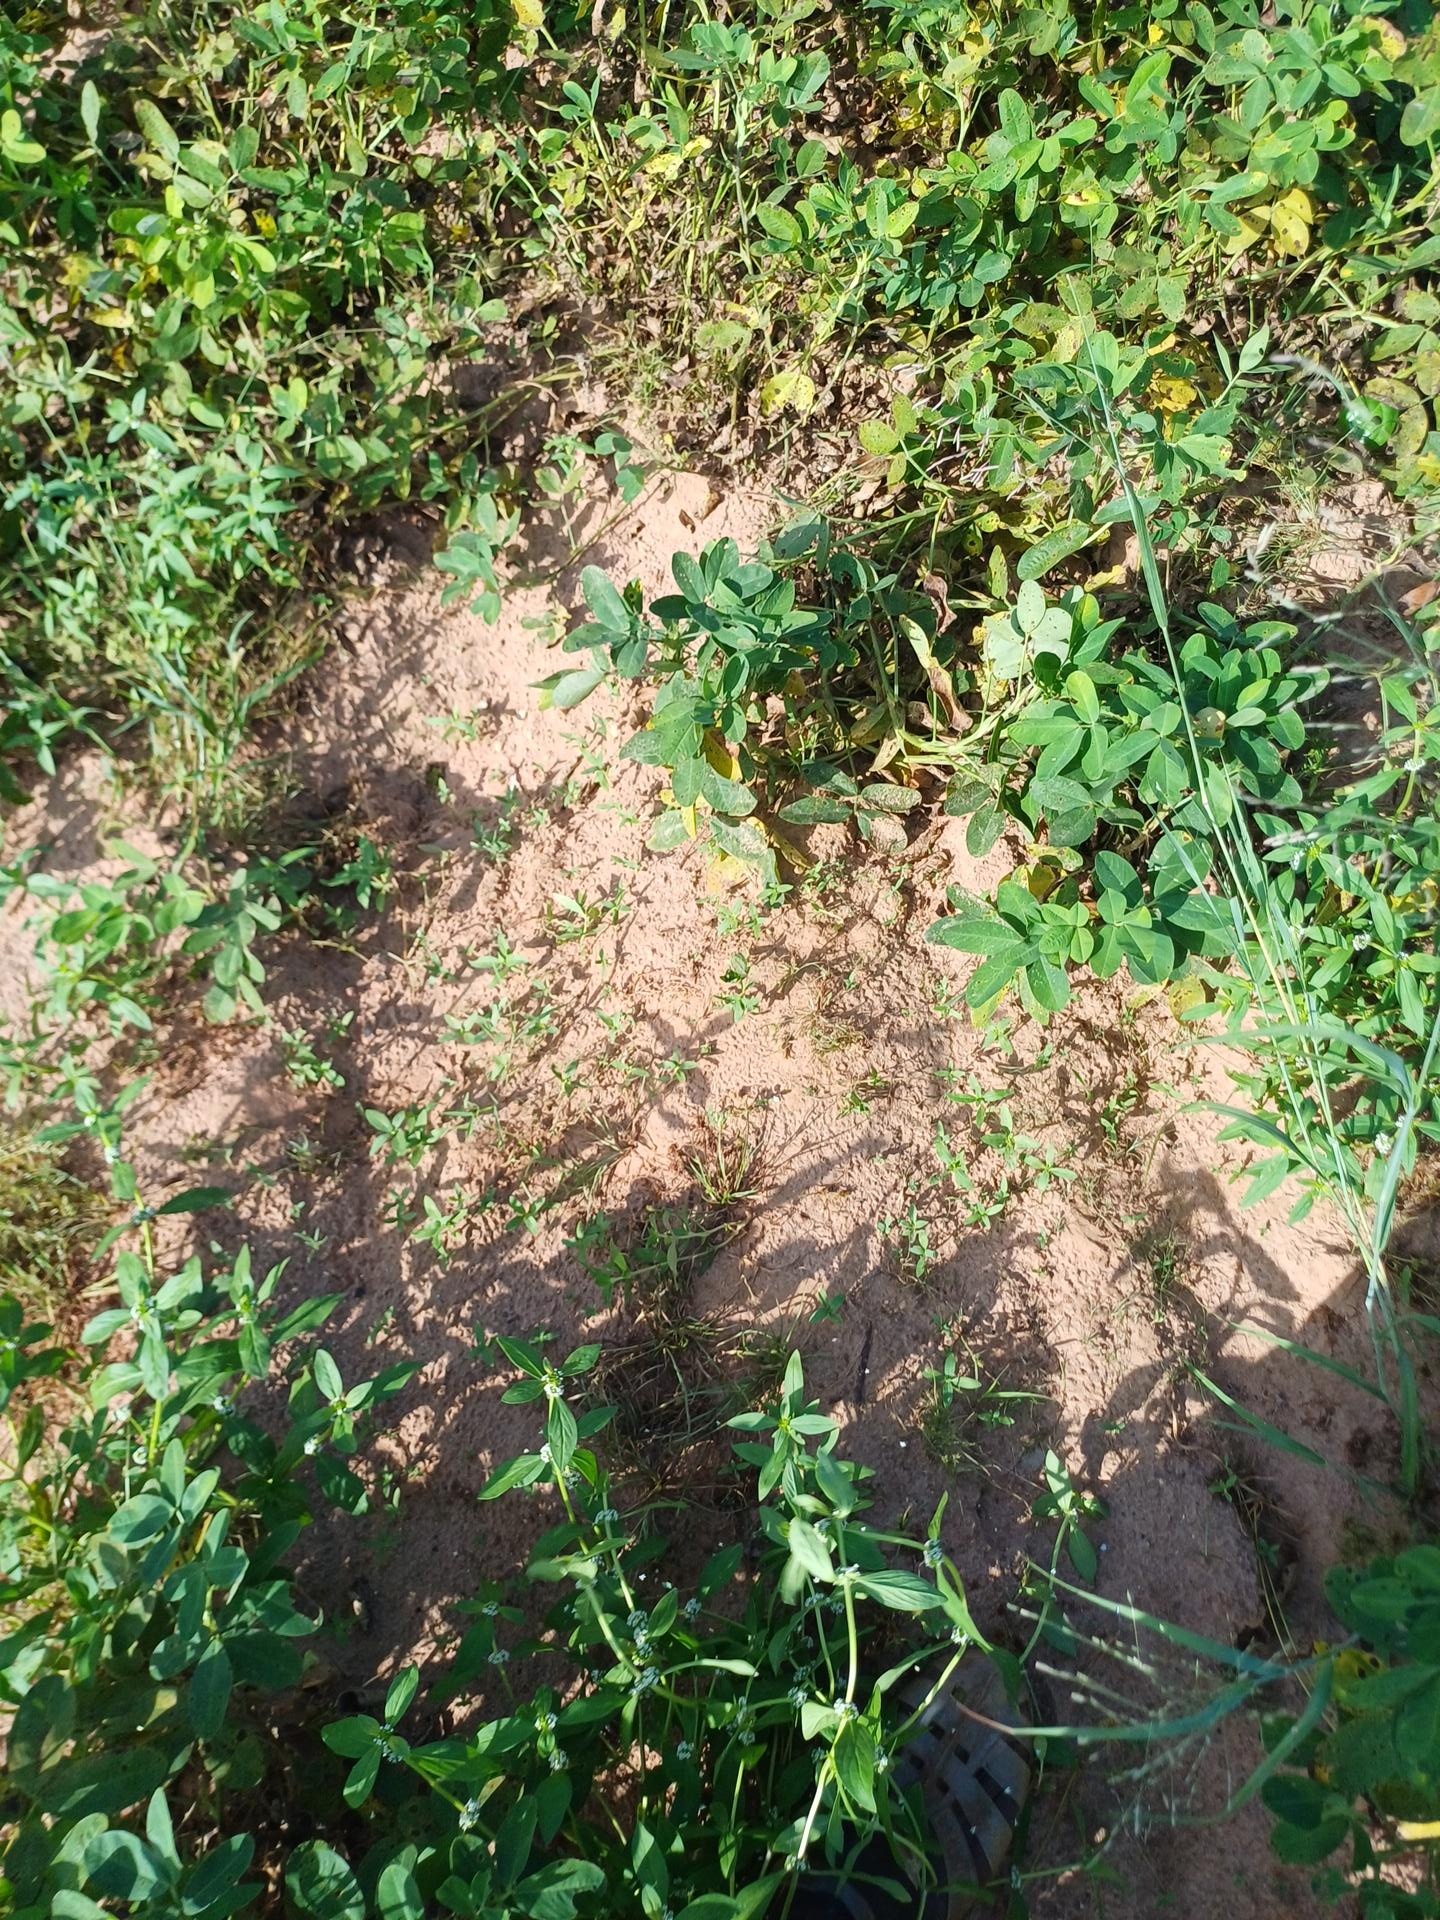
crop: groundnut
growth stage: flowering
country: Senegal
